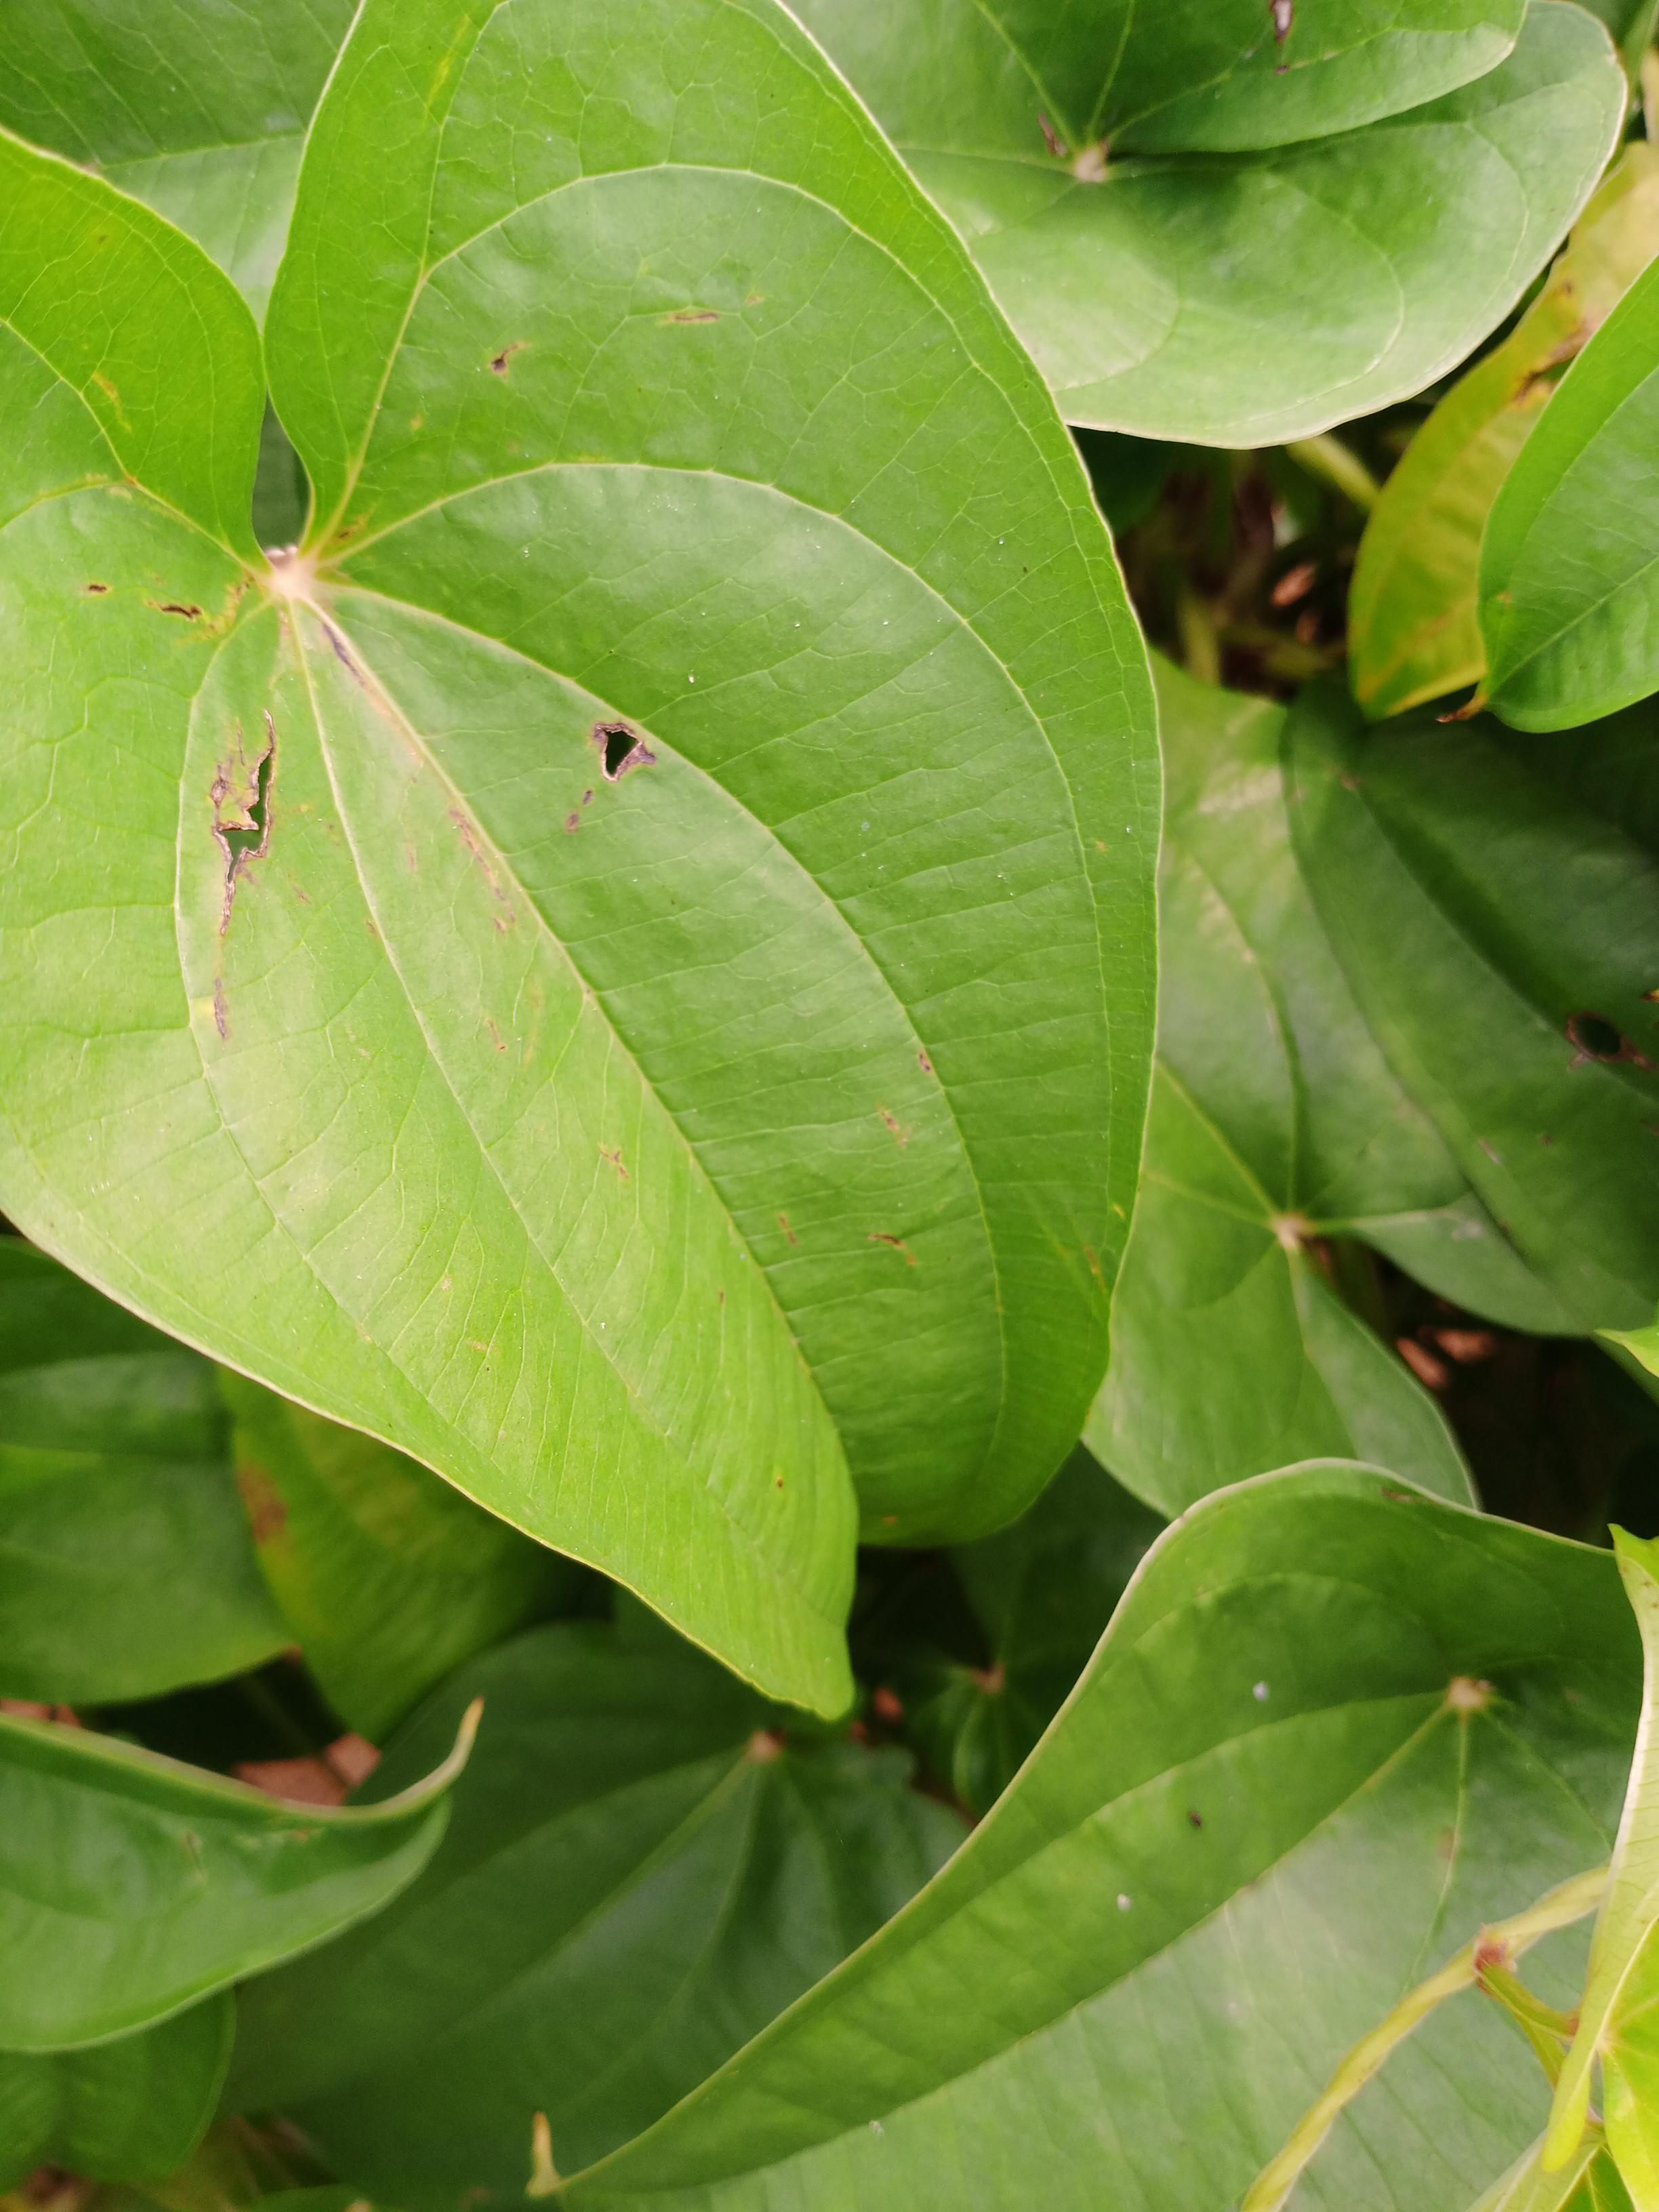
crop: yam
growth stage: vegetative
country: Nigeria
